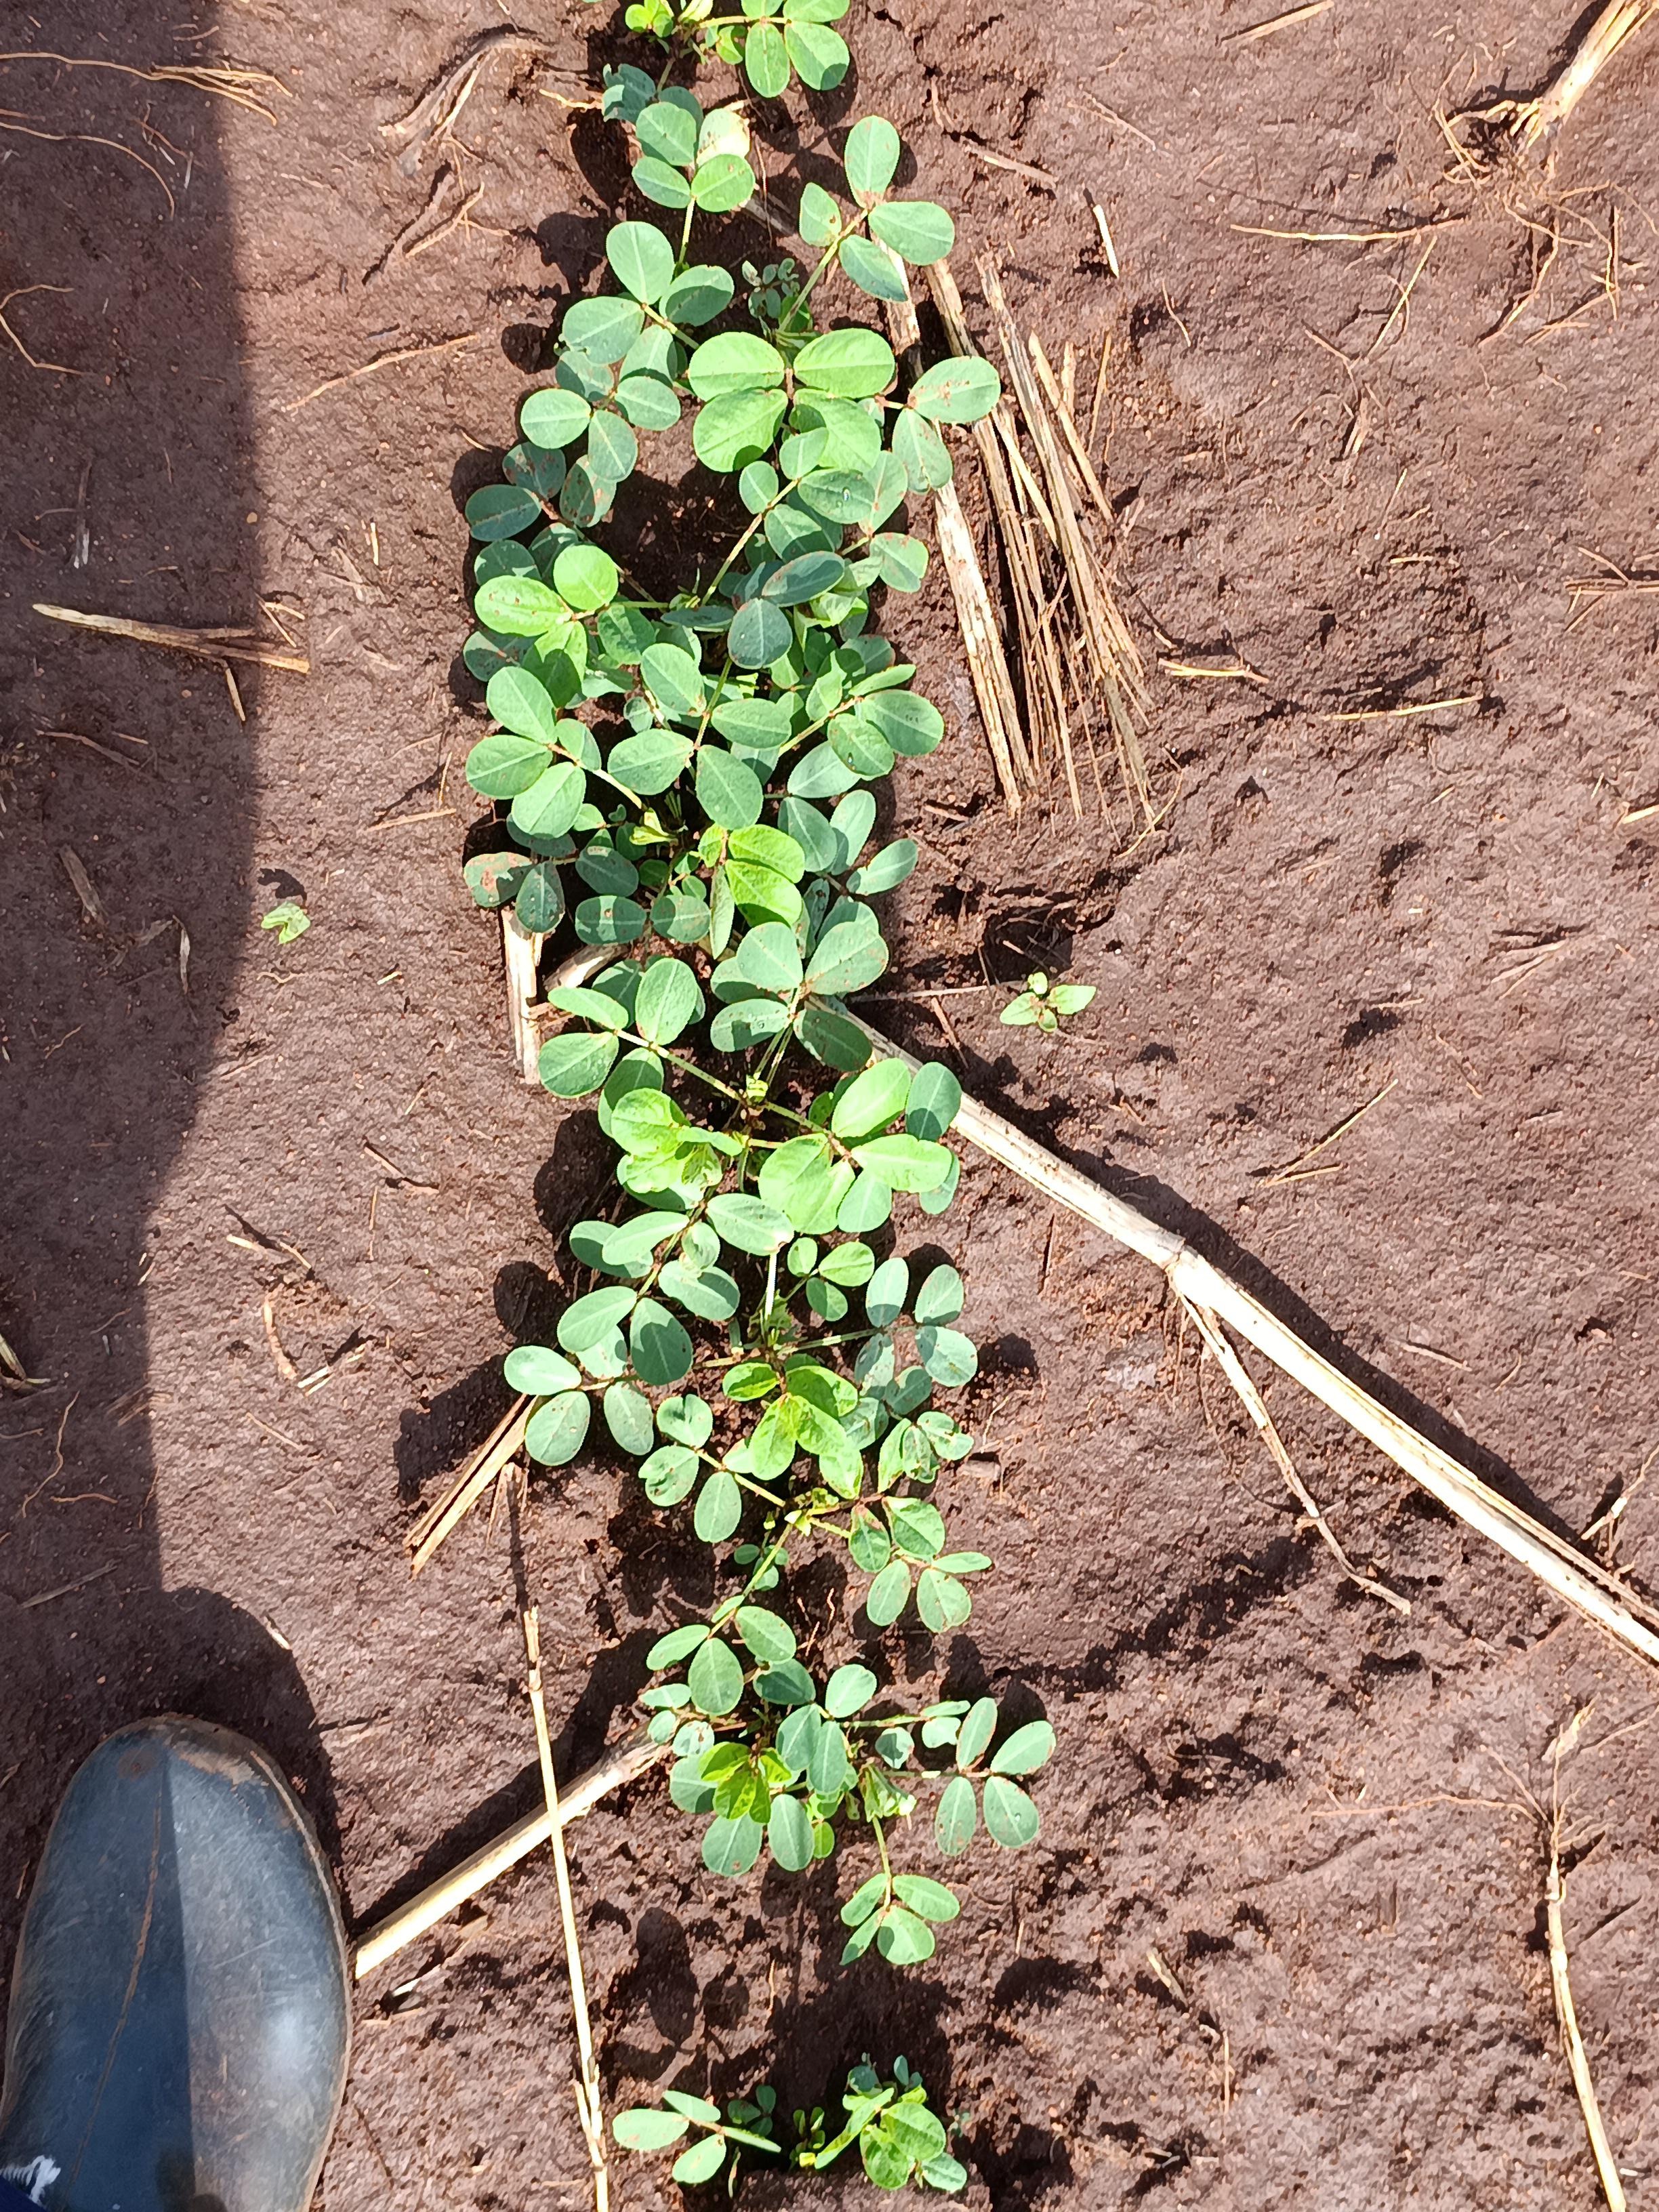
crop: groundnut
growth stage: vegetative
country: Kenya
